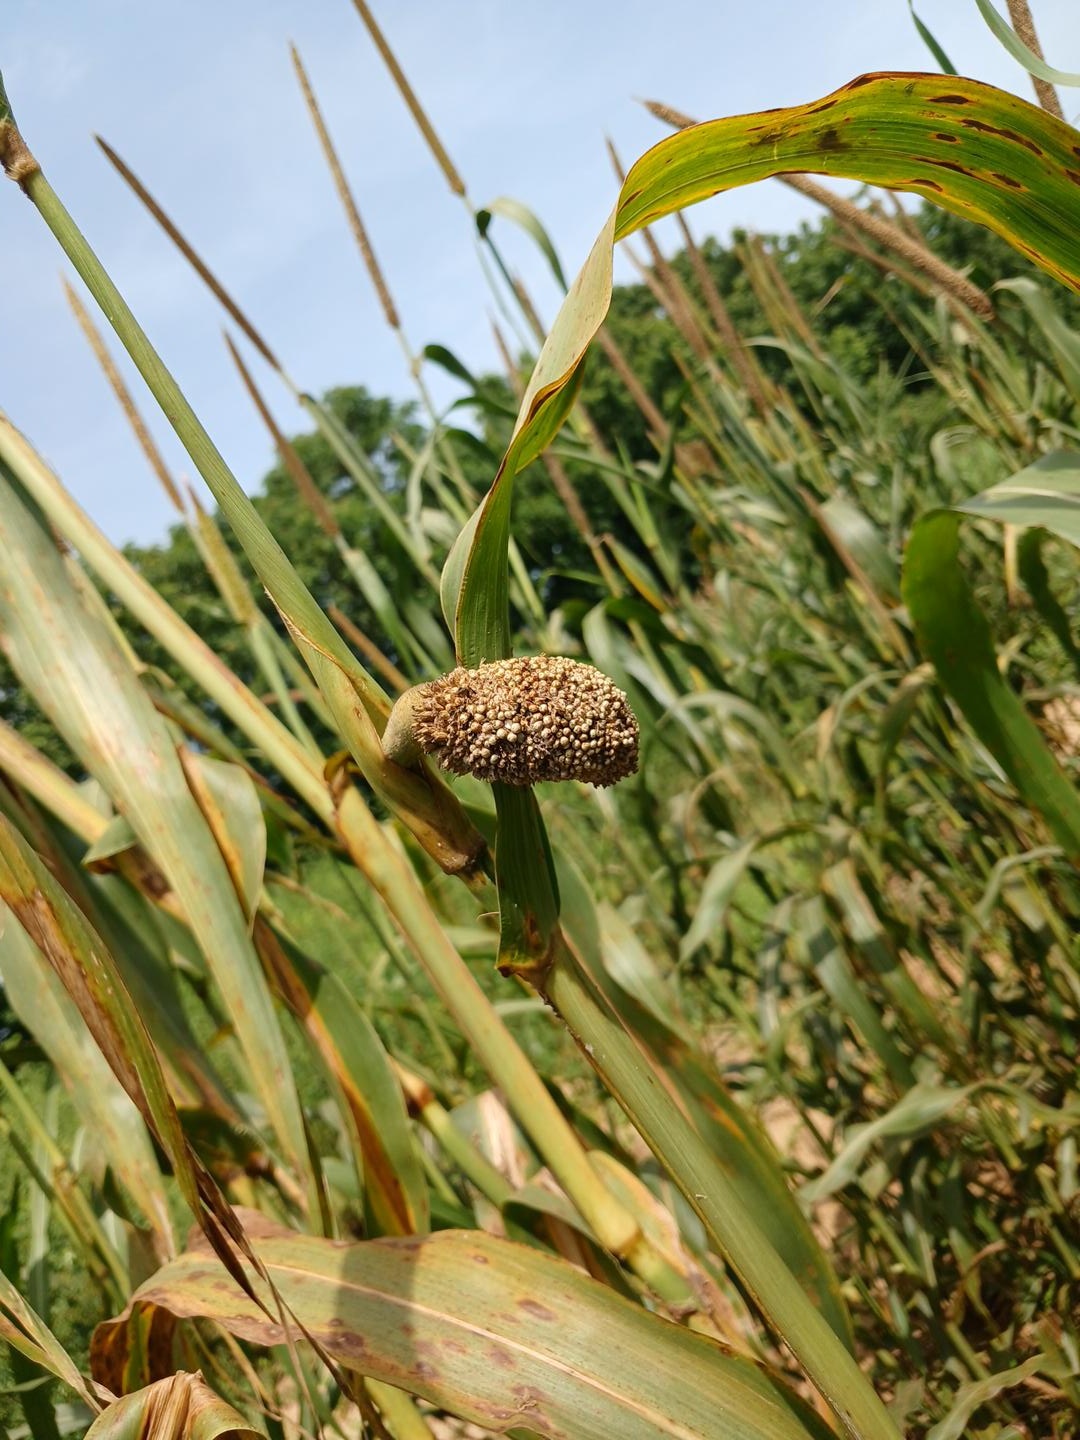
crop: pearl millet
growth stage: maturity
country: Senegal
